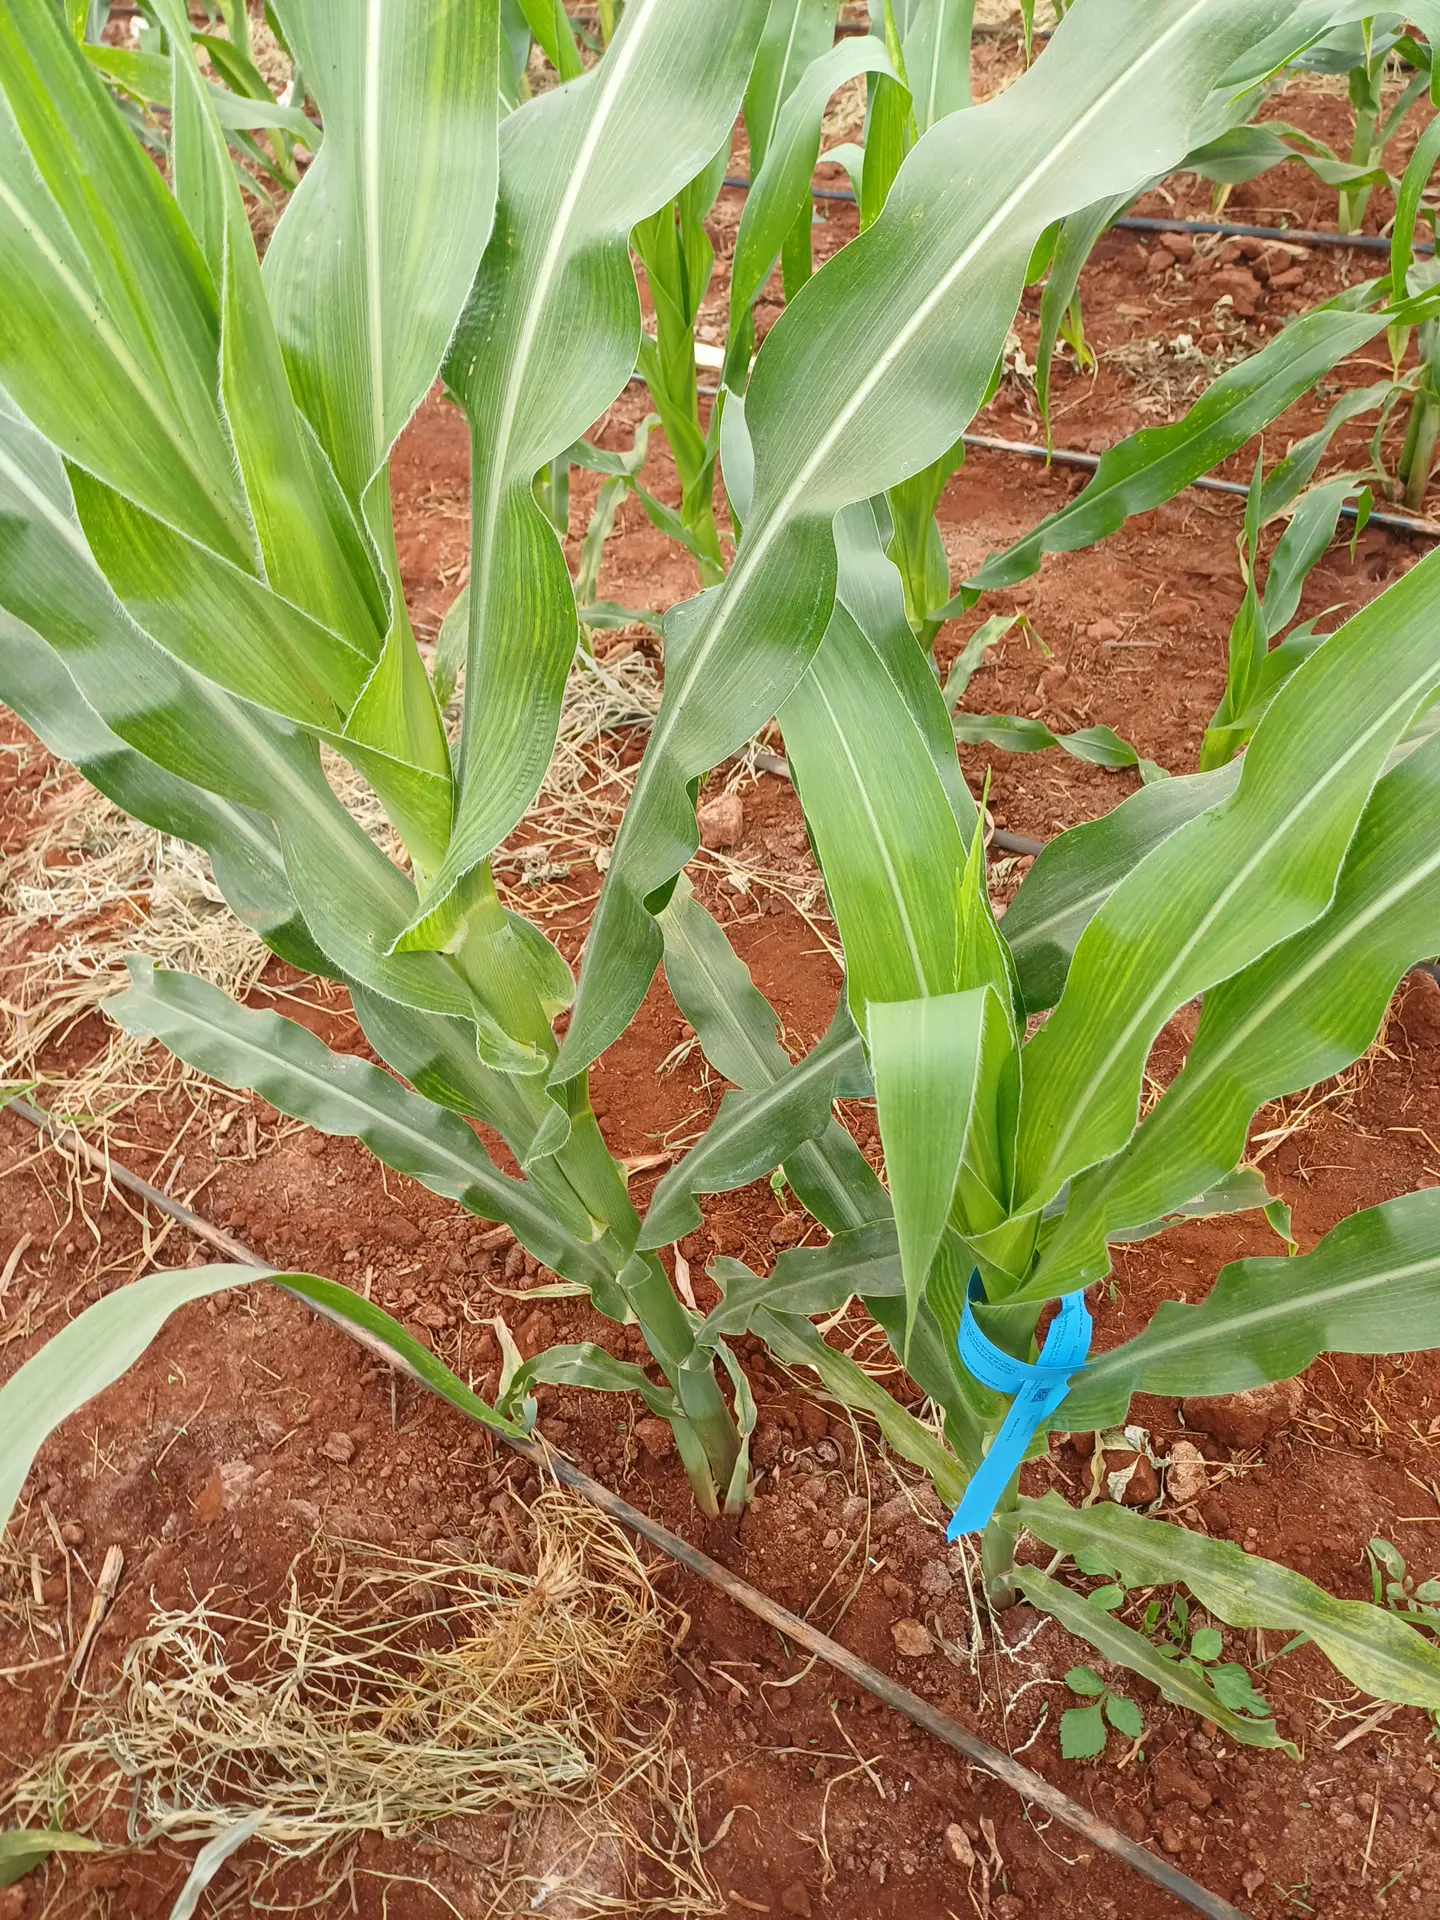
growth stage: vegetative
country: Kenya
